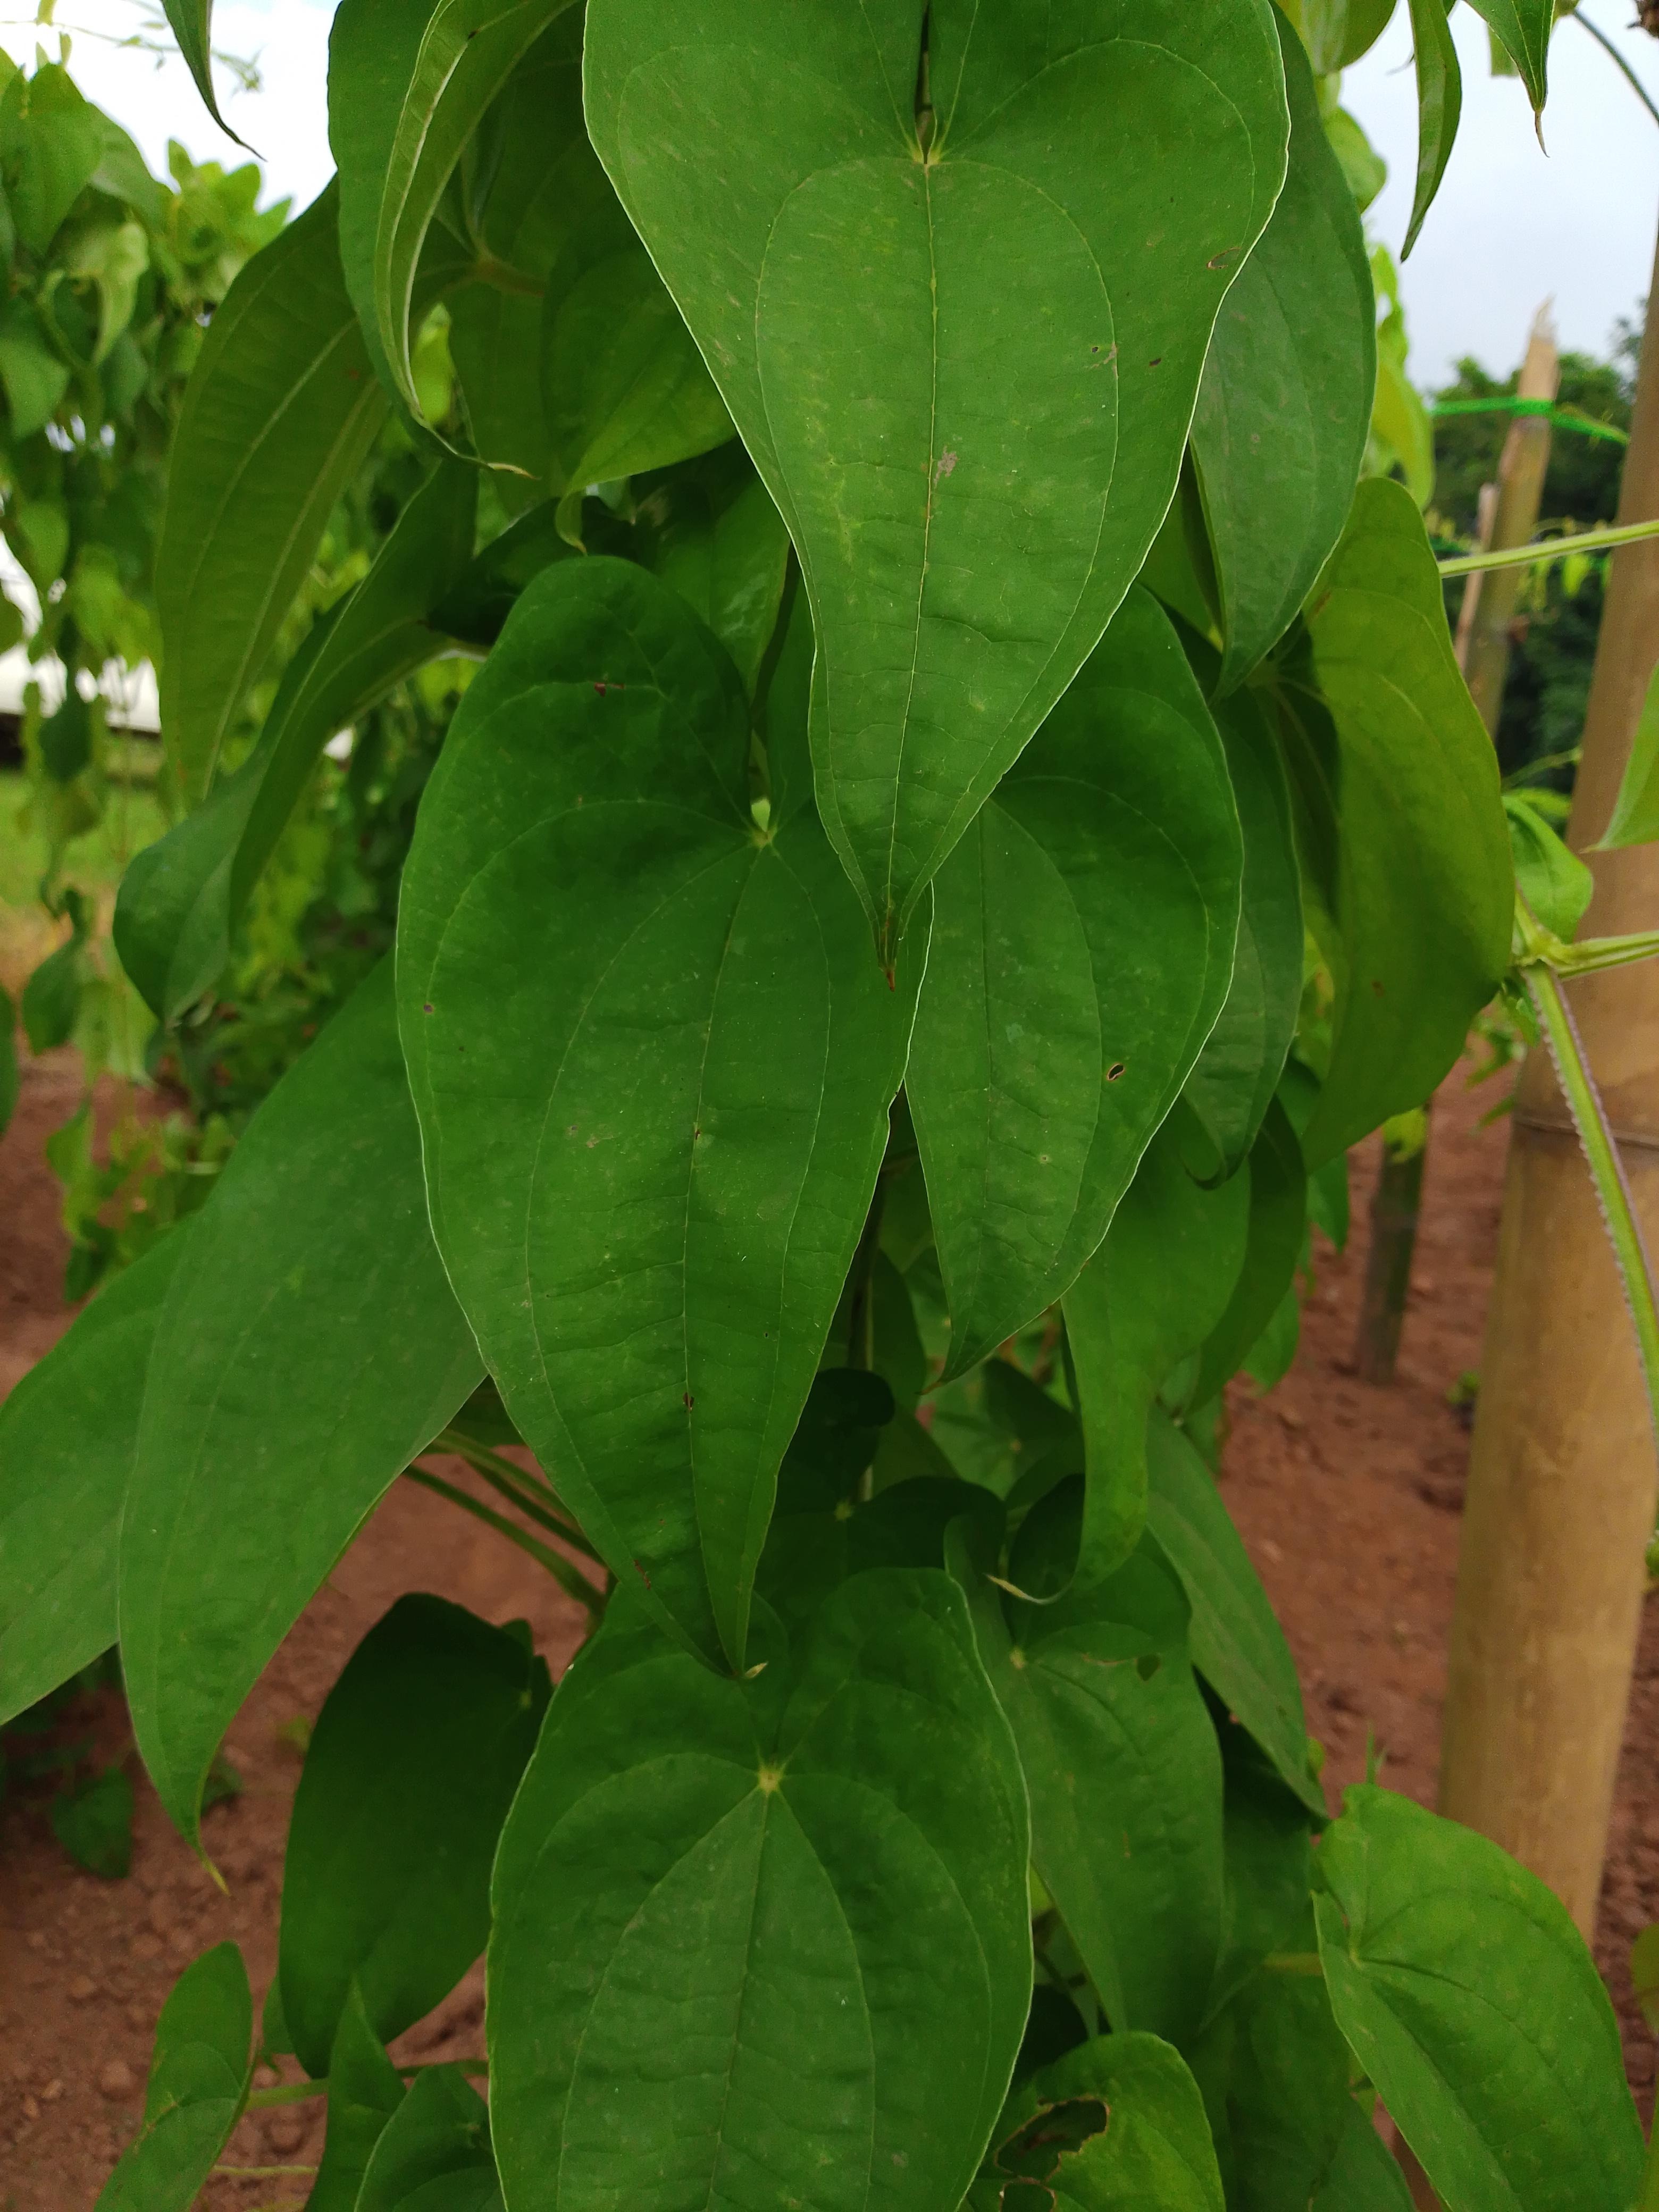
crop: yam
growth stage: vegetative
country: Nigeria
